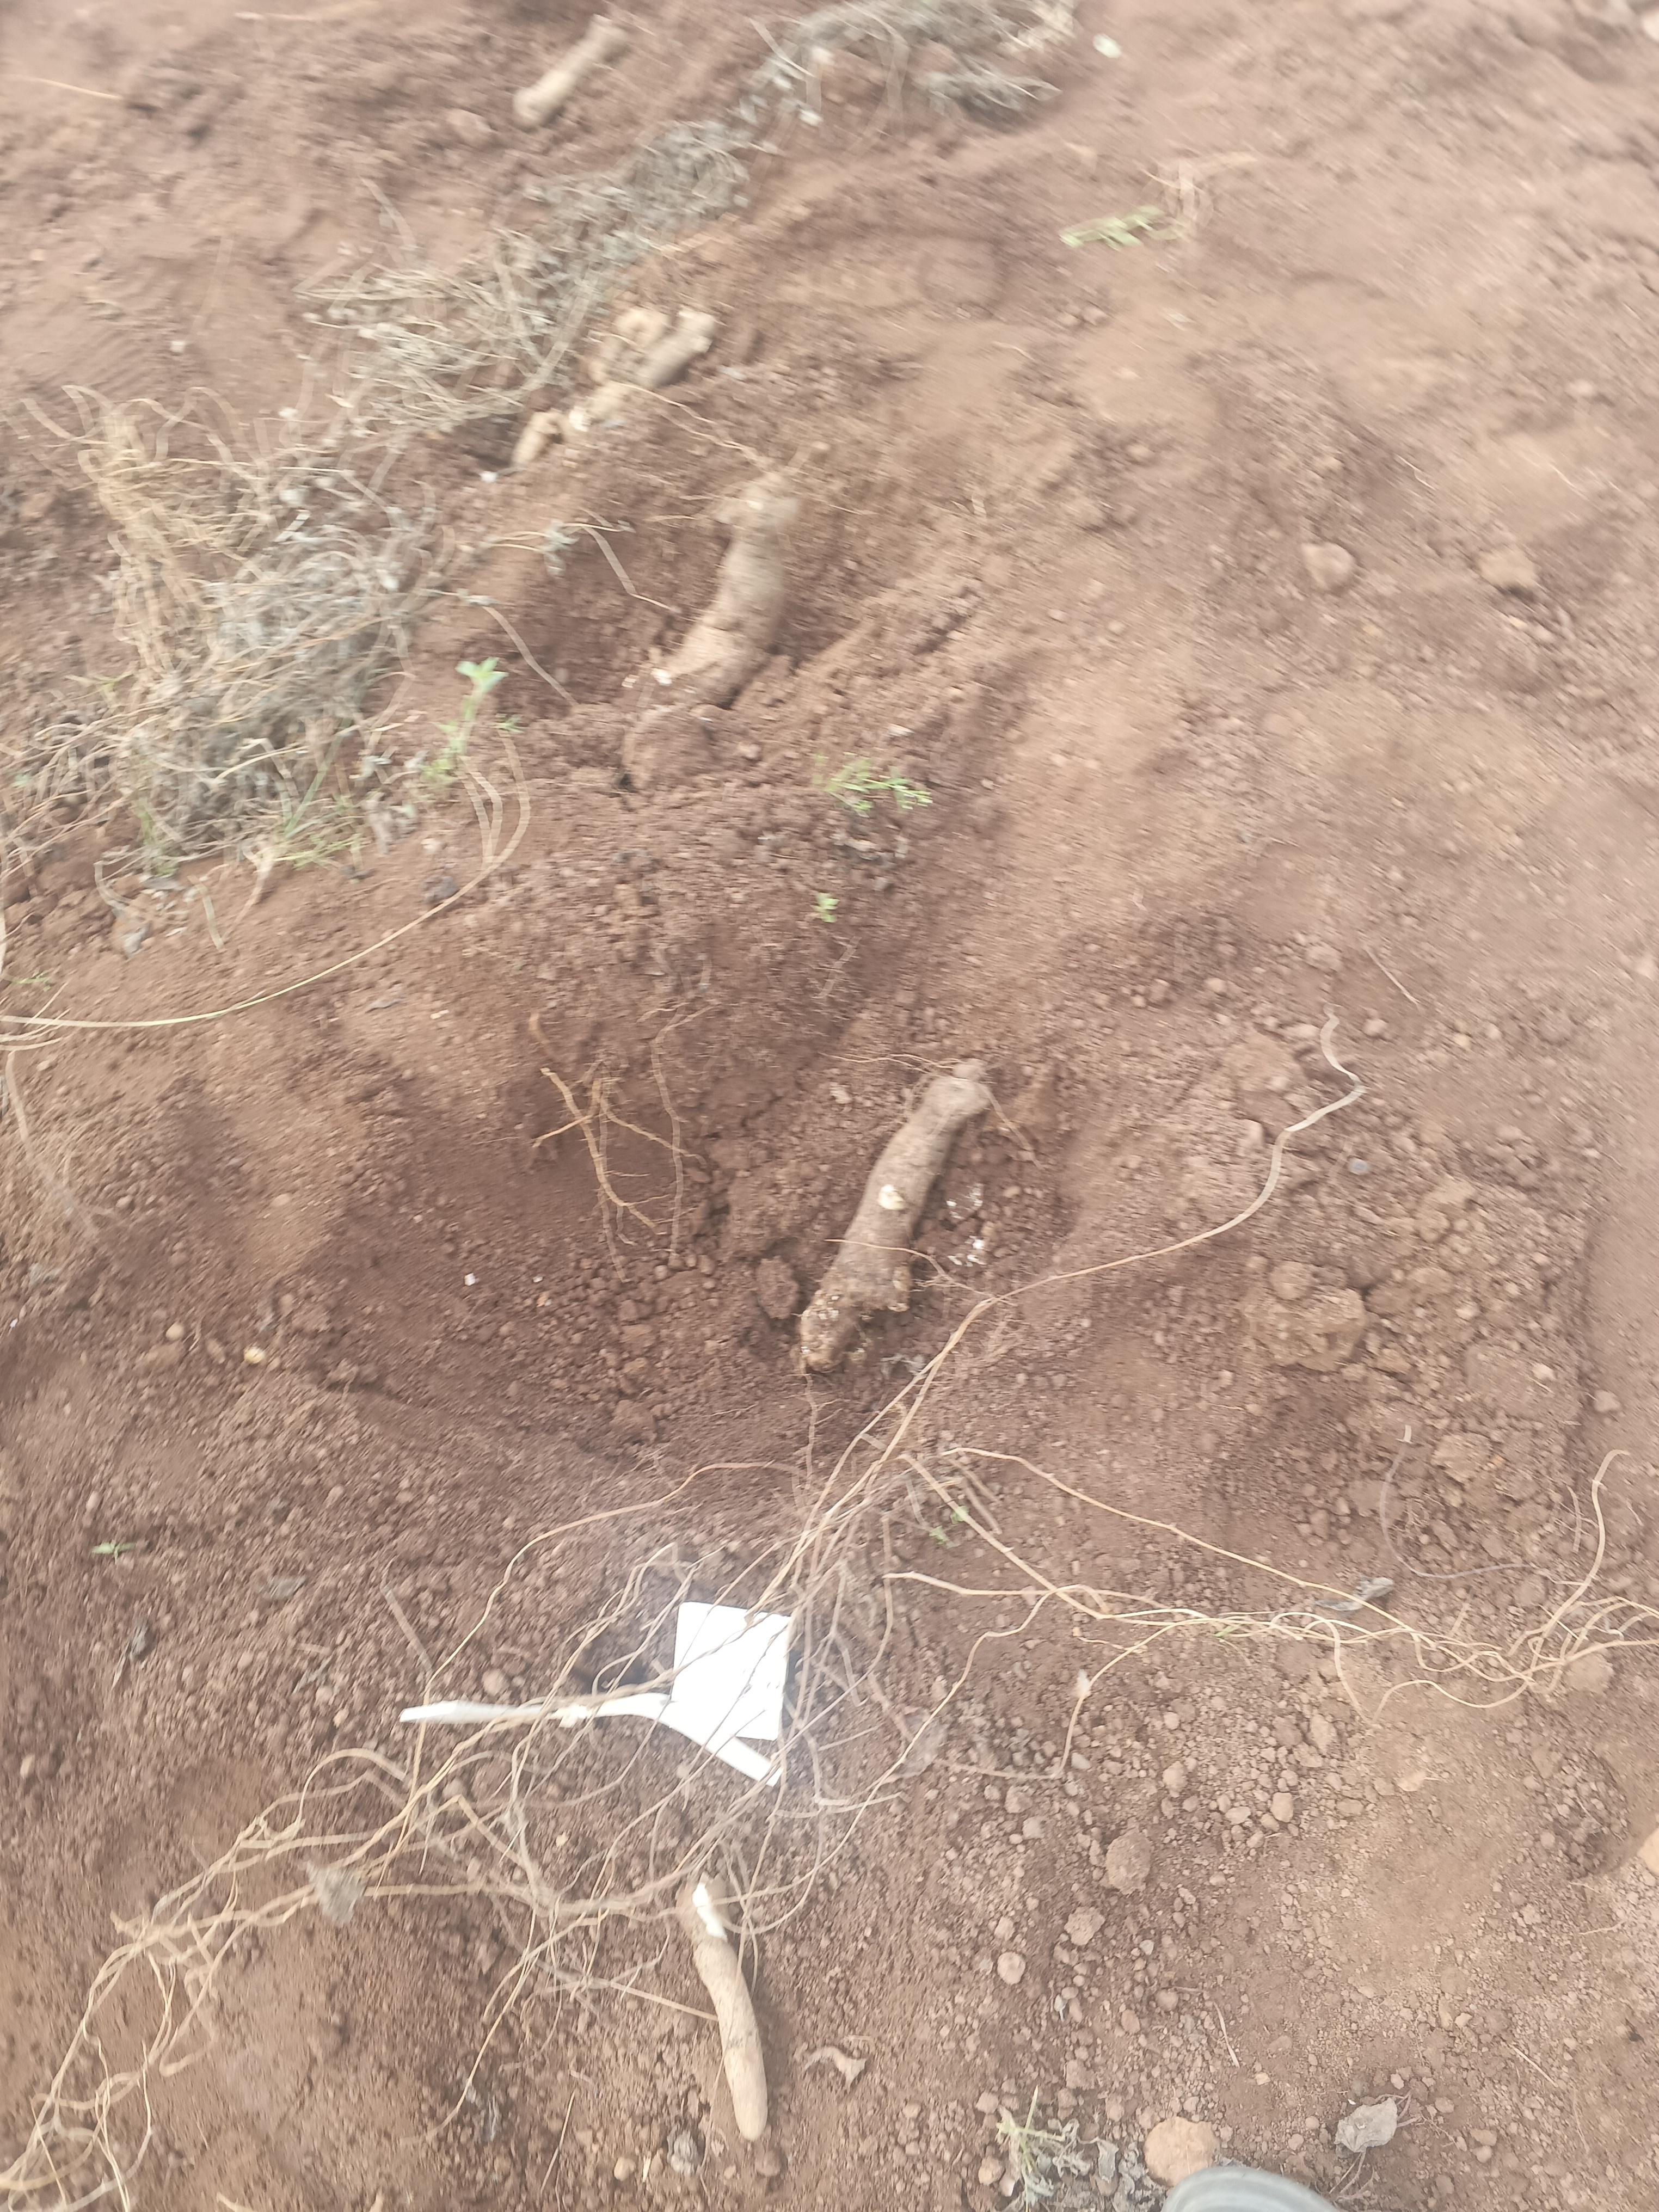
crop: yam
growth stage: harvest
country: Nigeria
